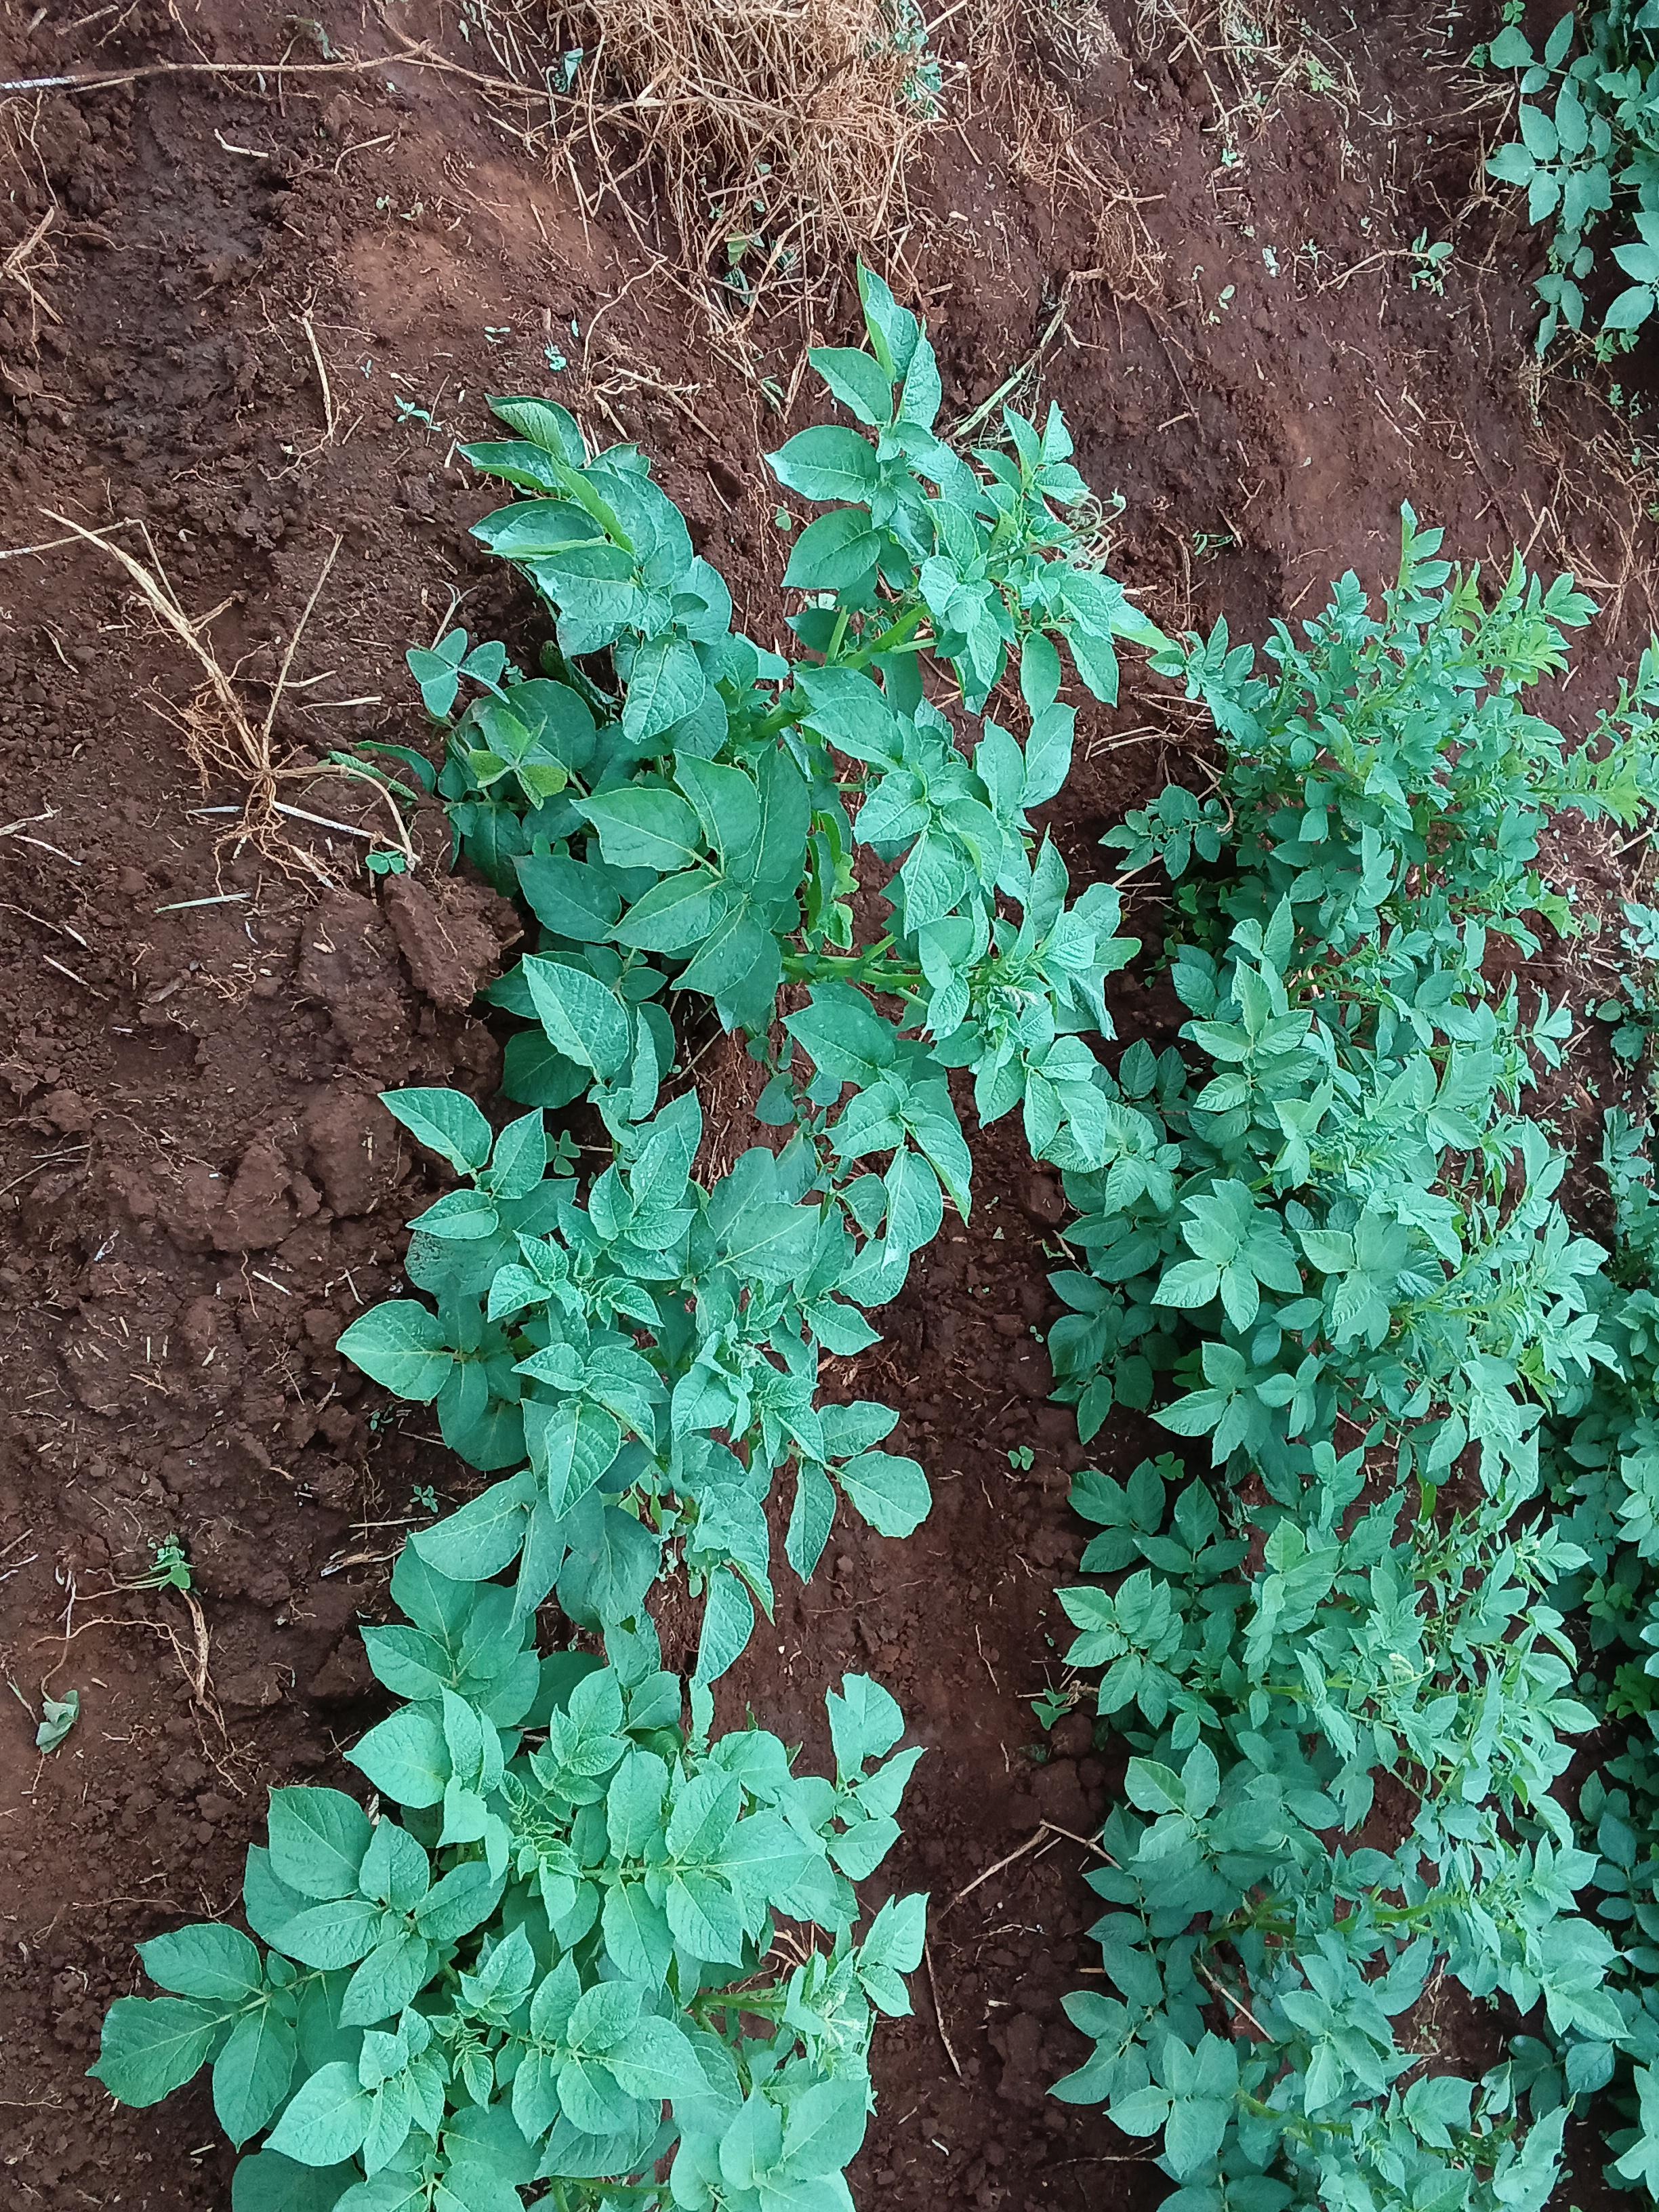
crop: potato
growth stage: flowering
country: Kenya
